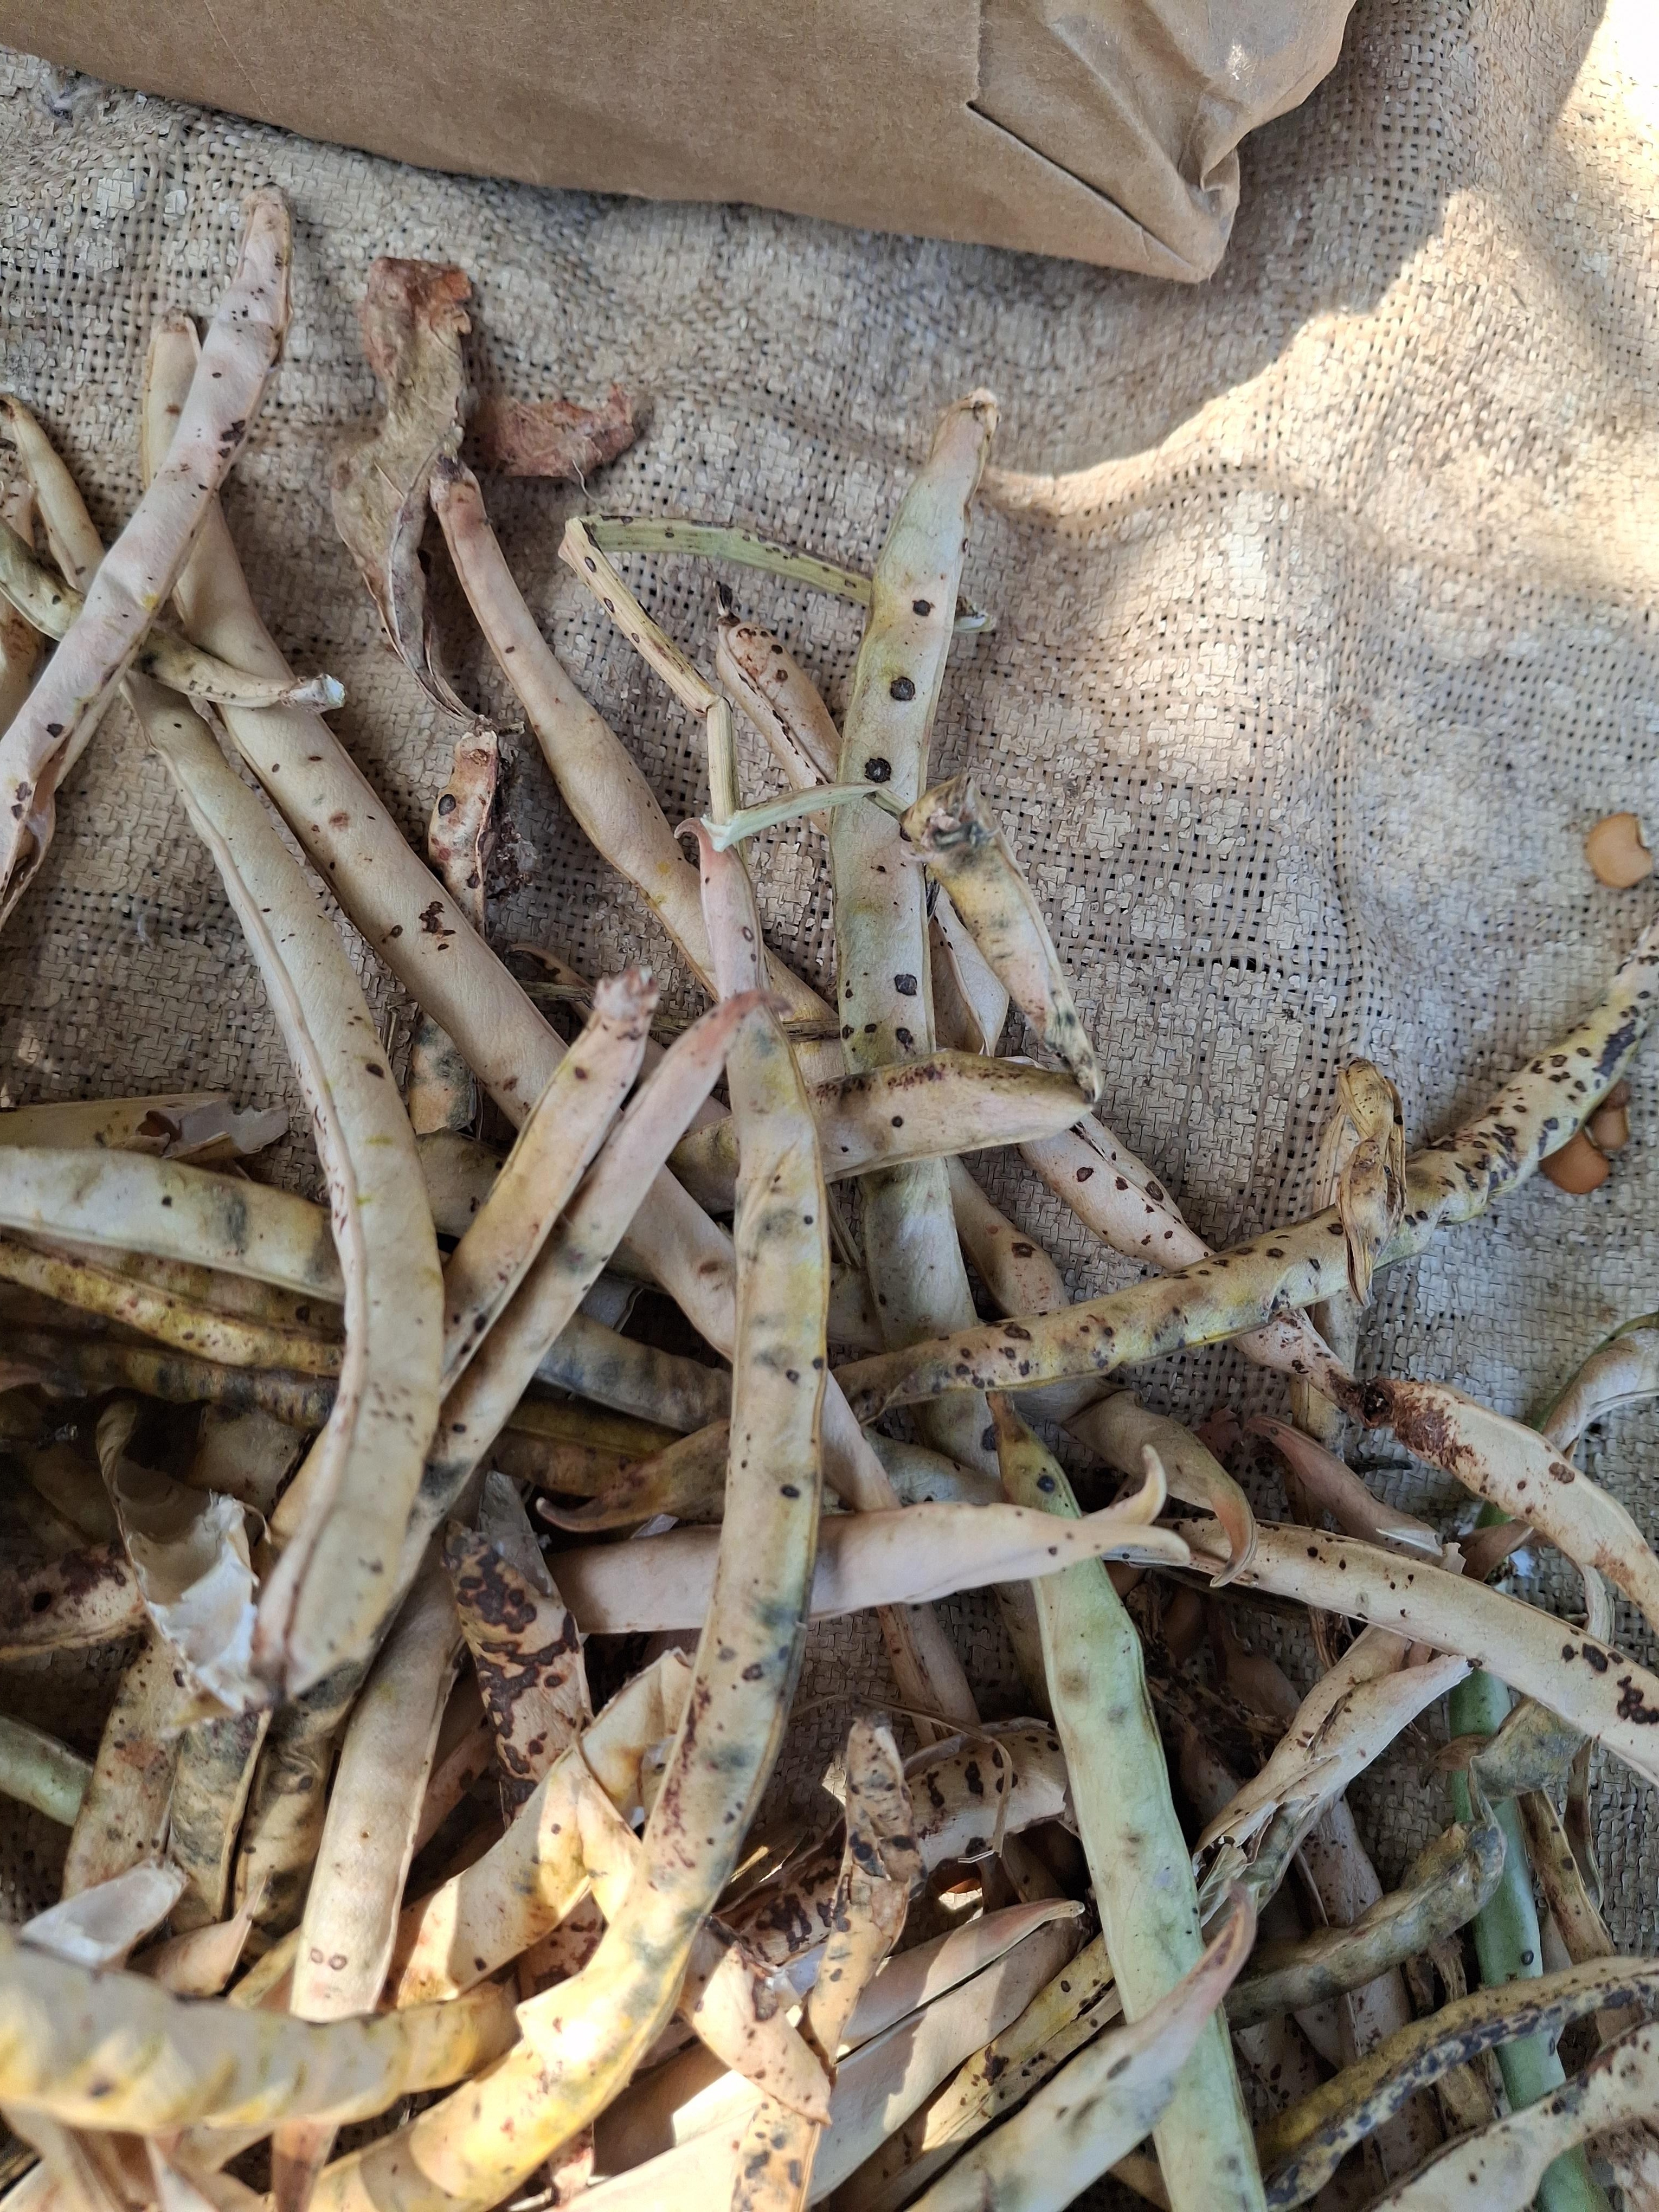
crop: cowpea
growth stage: harvest
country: Nigeria
